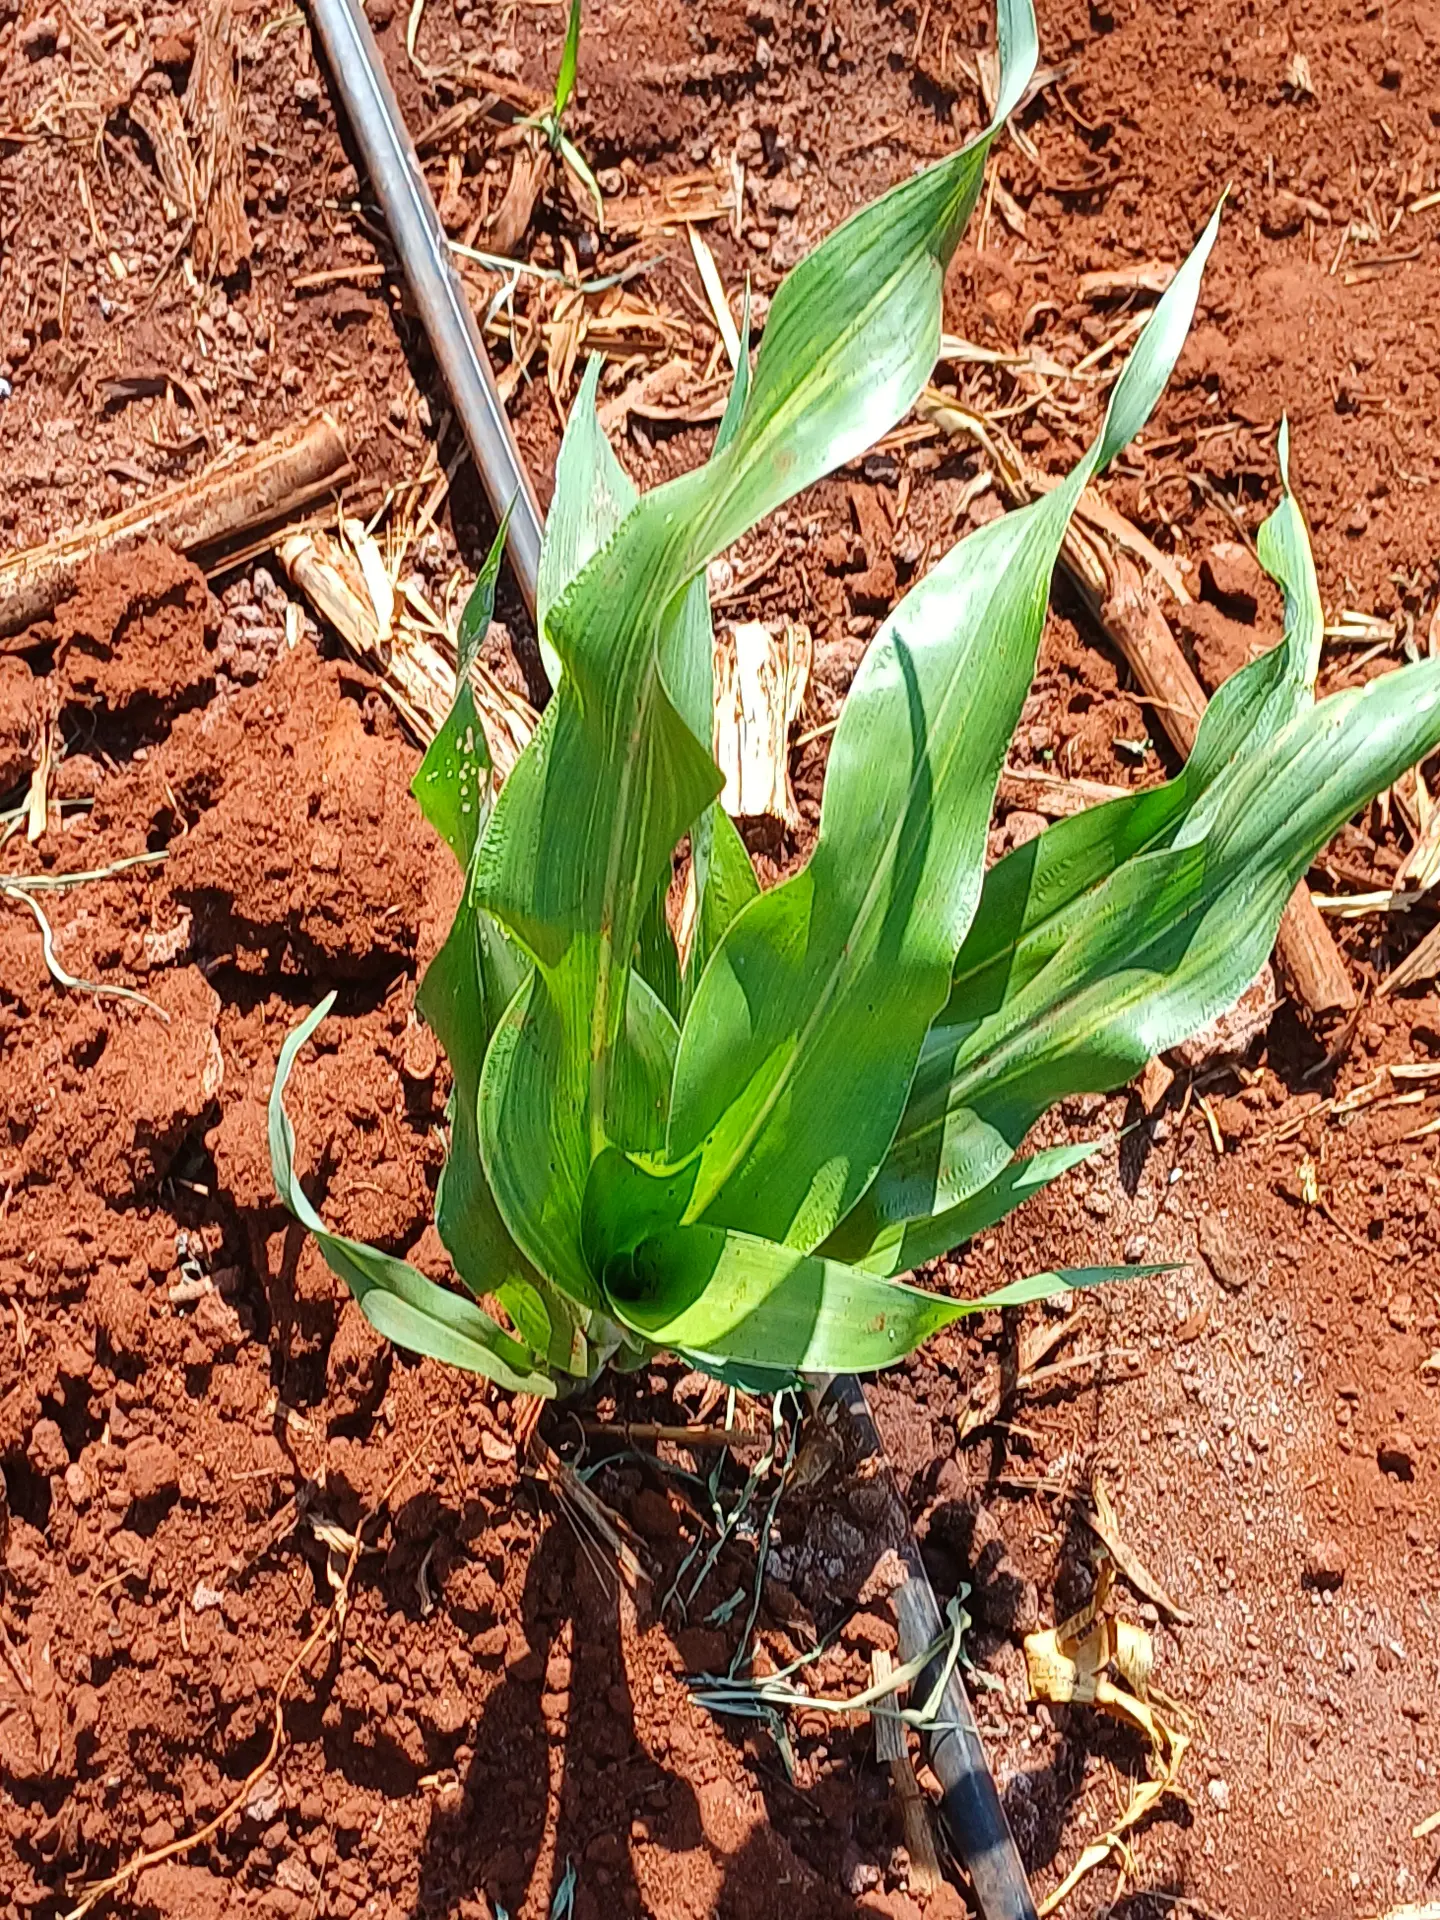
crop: sorghum
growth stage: vegetative
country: Kenya
